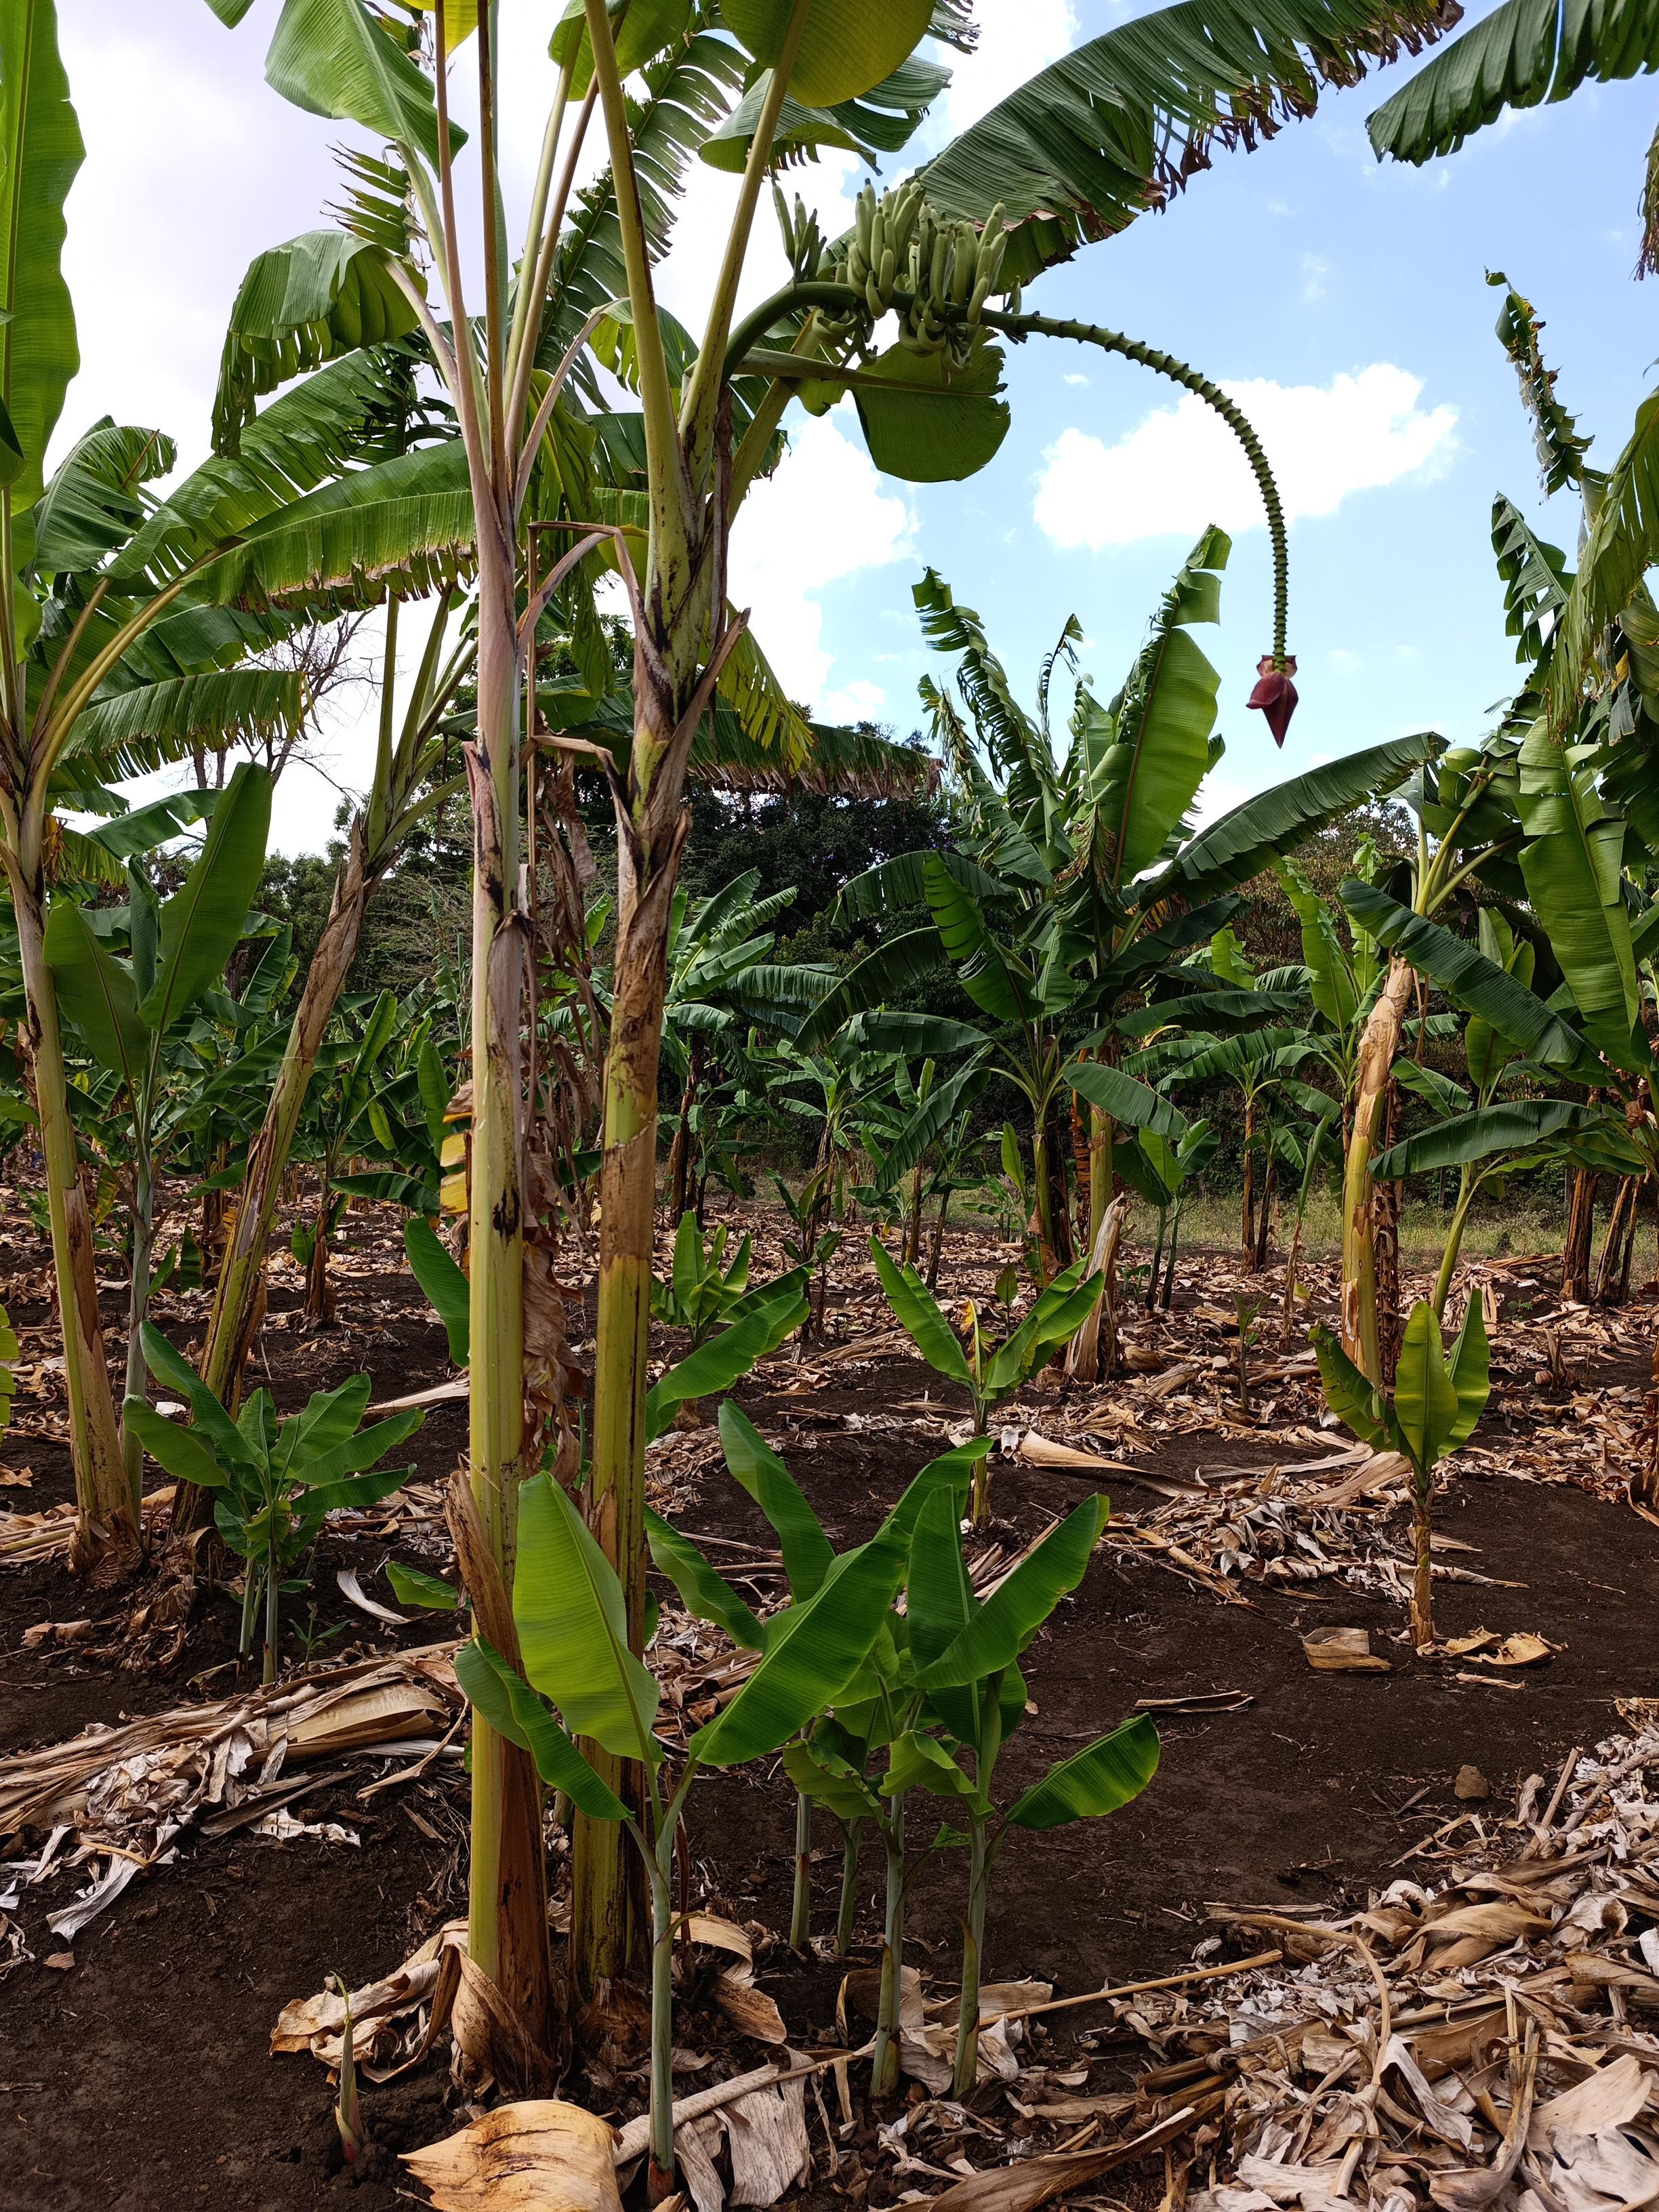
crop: banana
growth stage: development fruit
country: Tanzania
